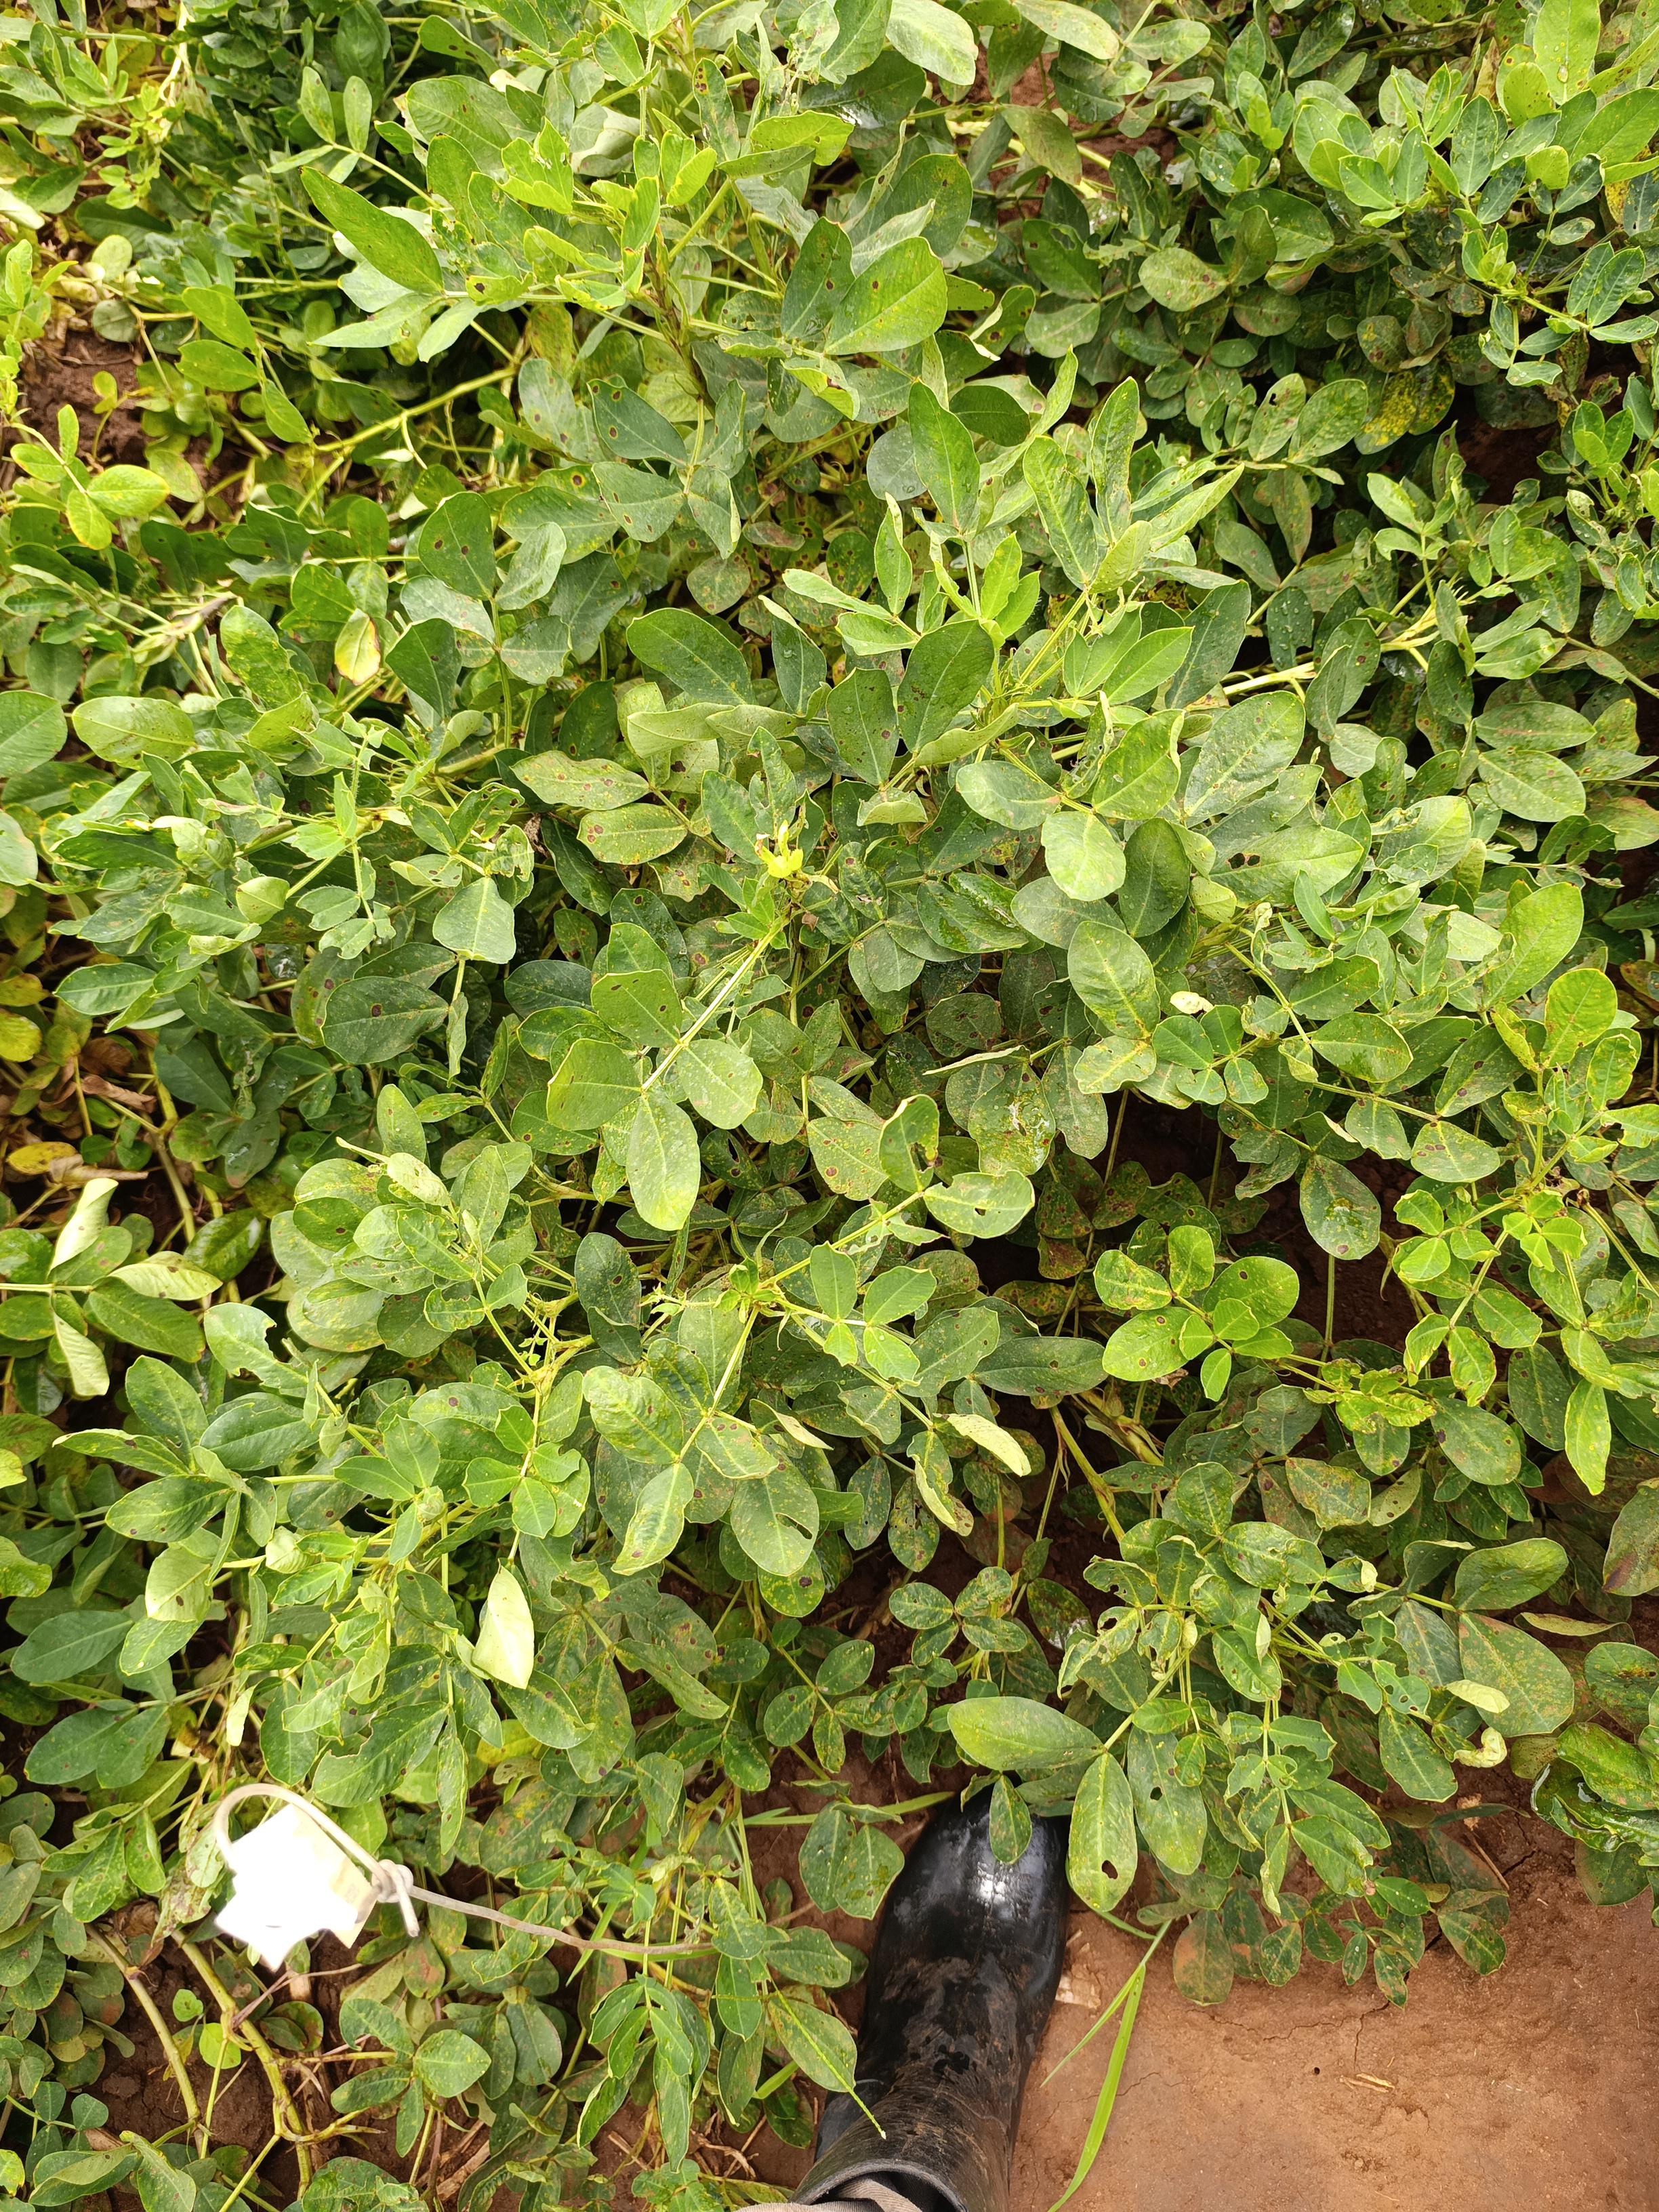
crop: groundnut
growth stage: pegging
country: Kenya
